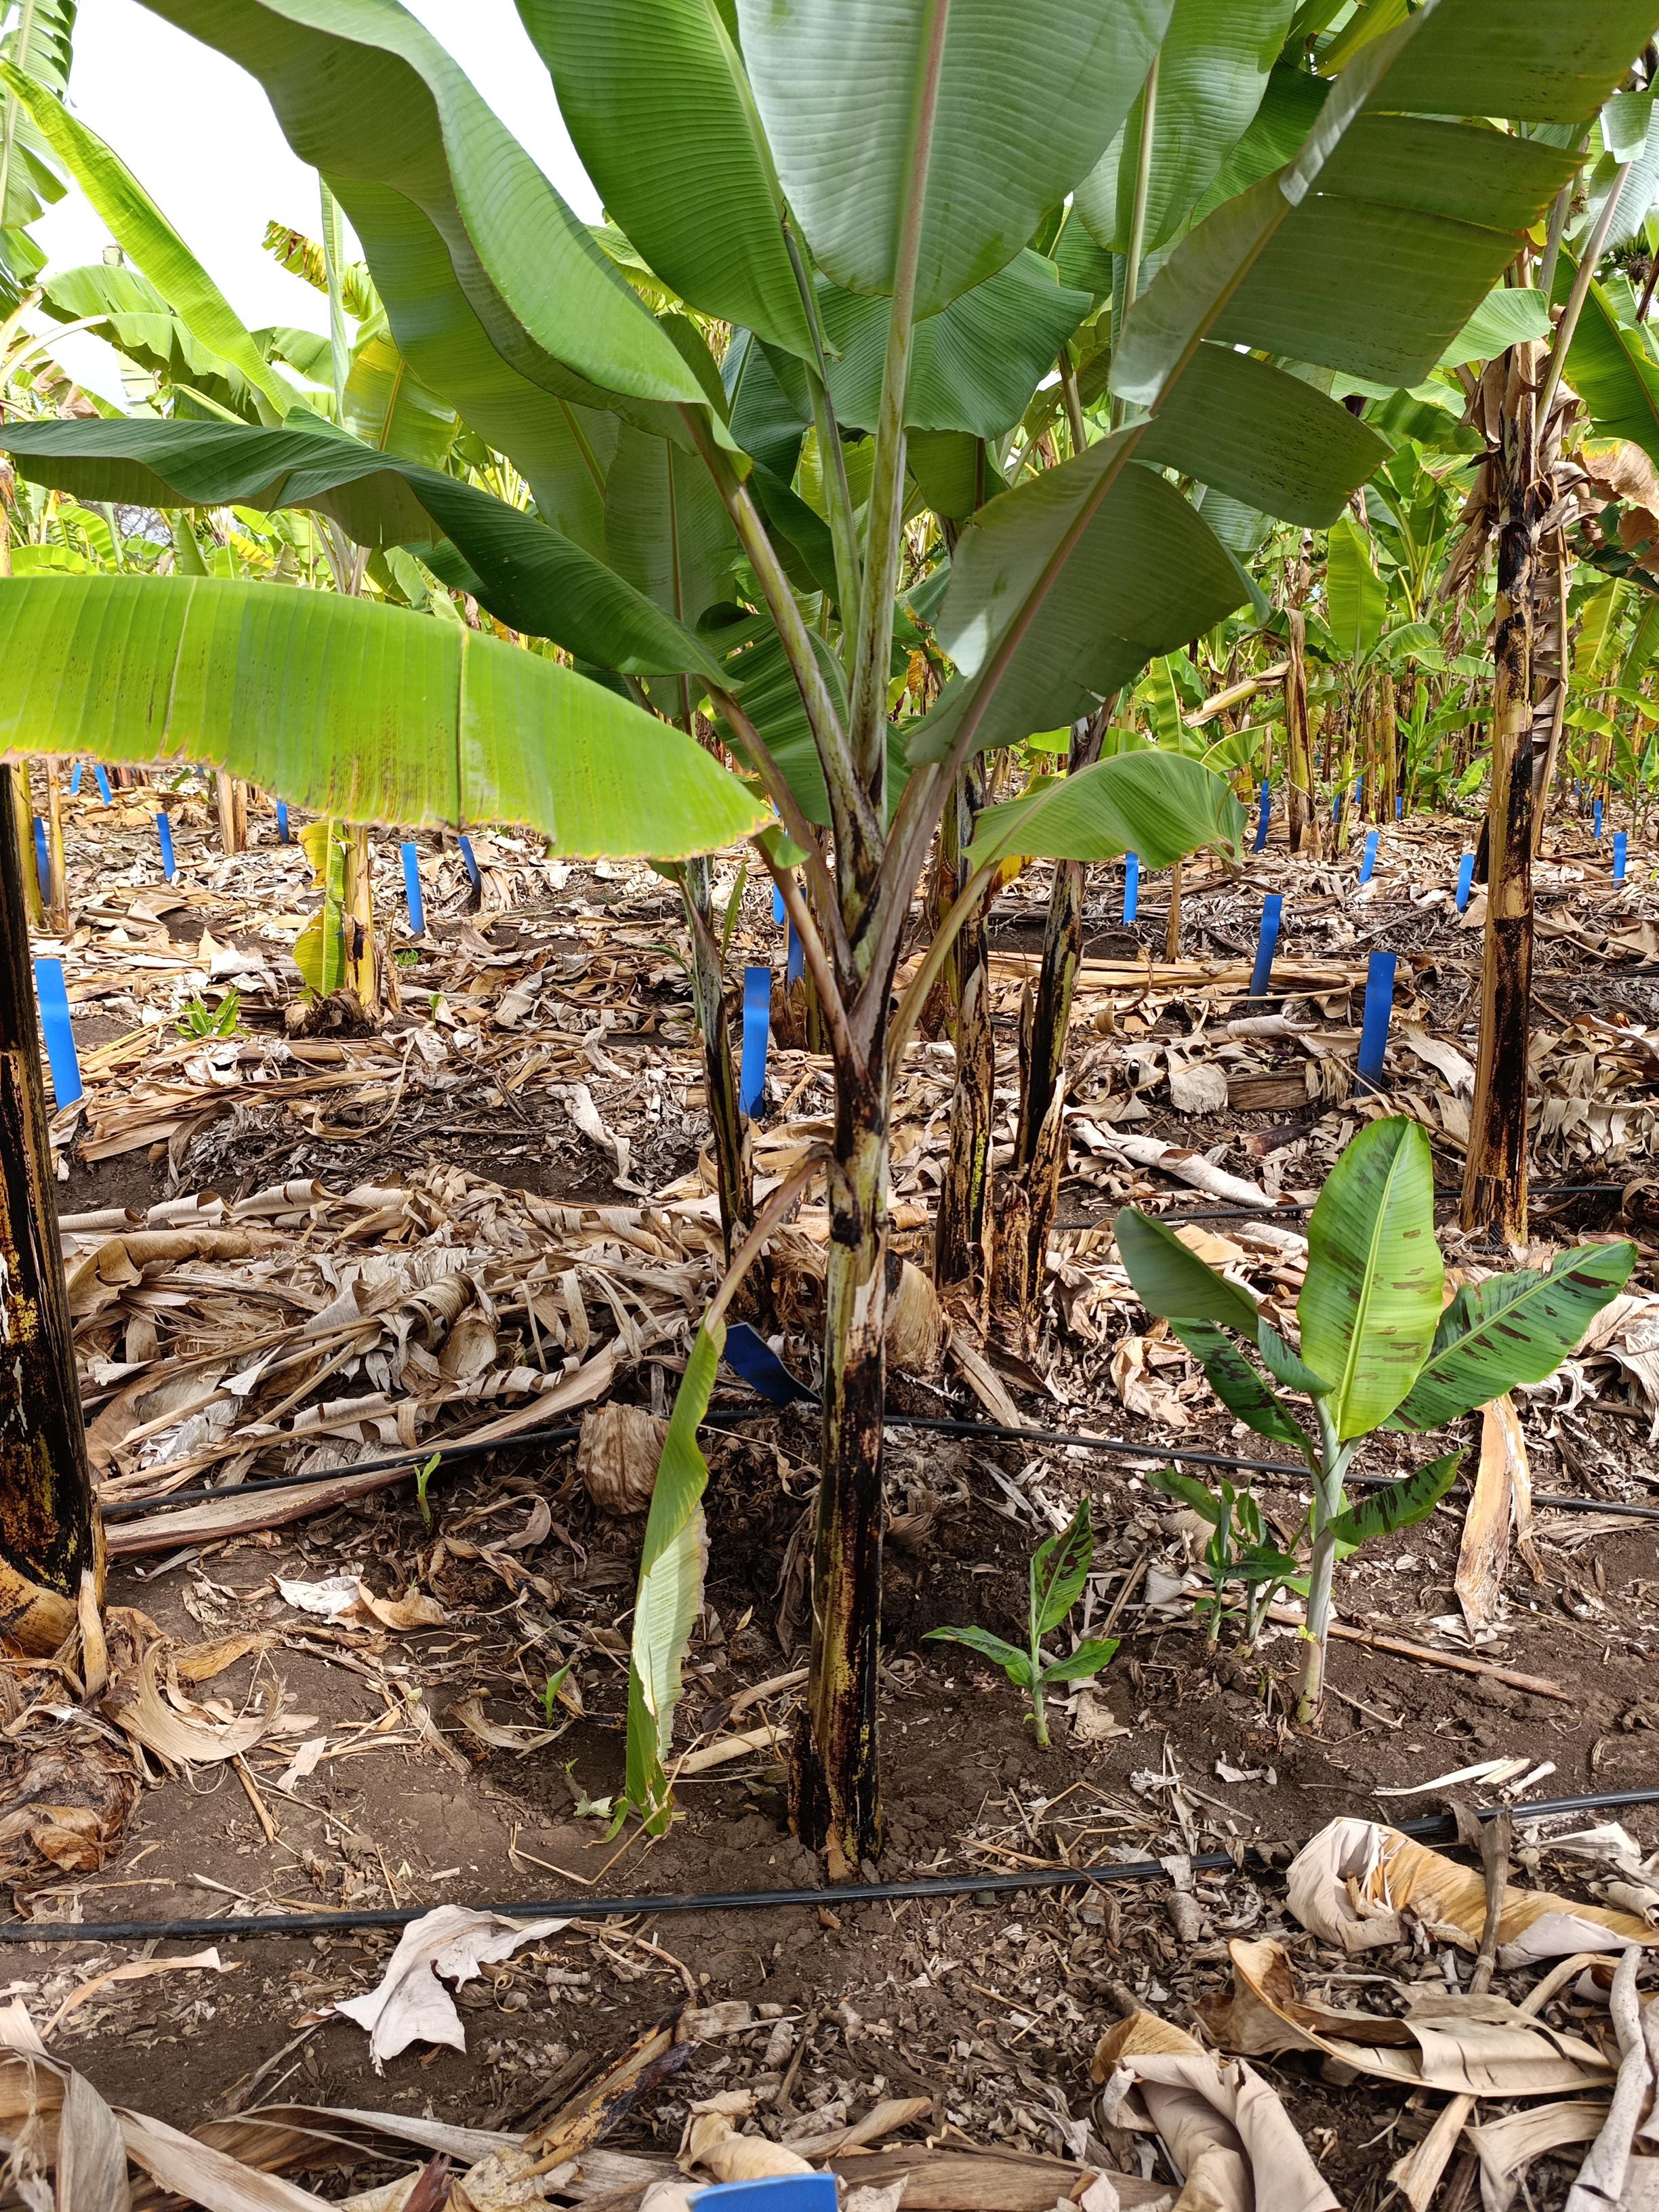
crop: banana
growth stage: vegetative
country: Tanzania
